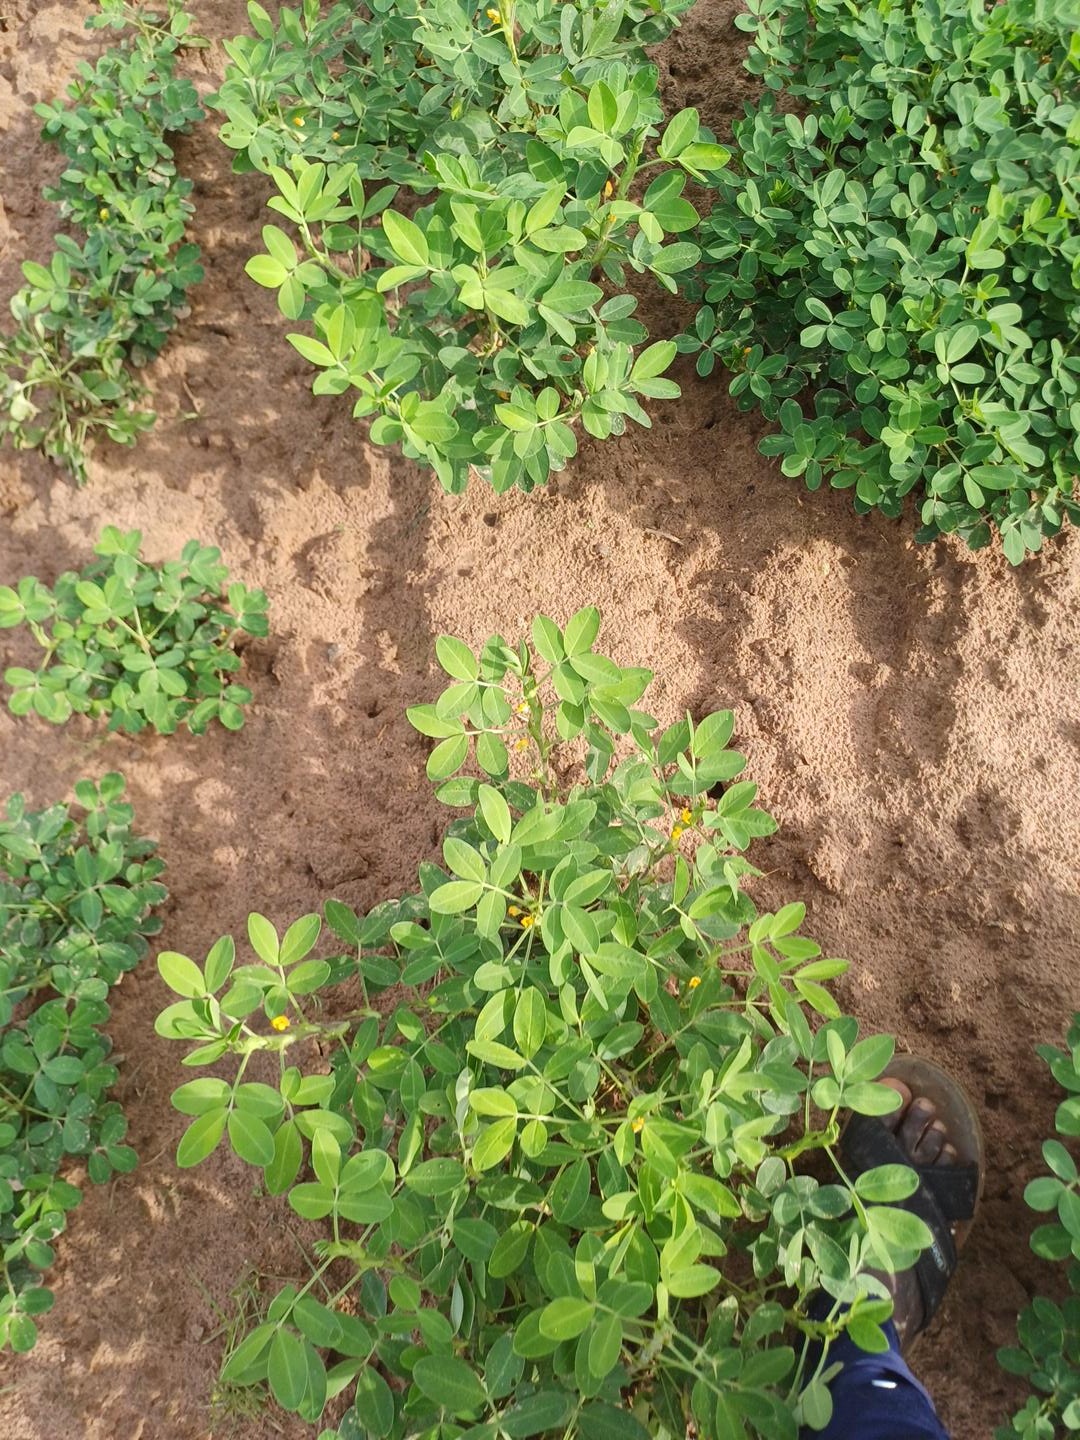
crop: groundnut
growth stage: flowering
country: Senegal
